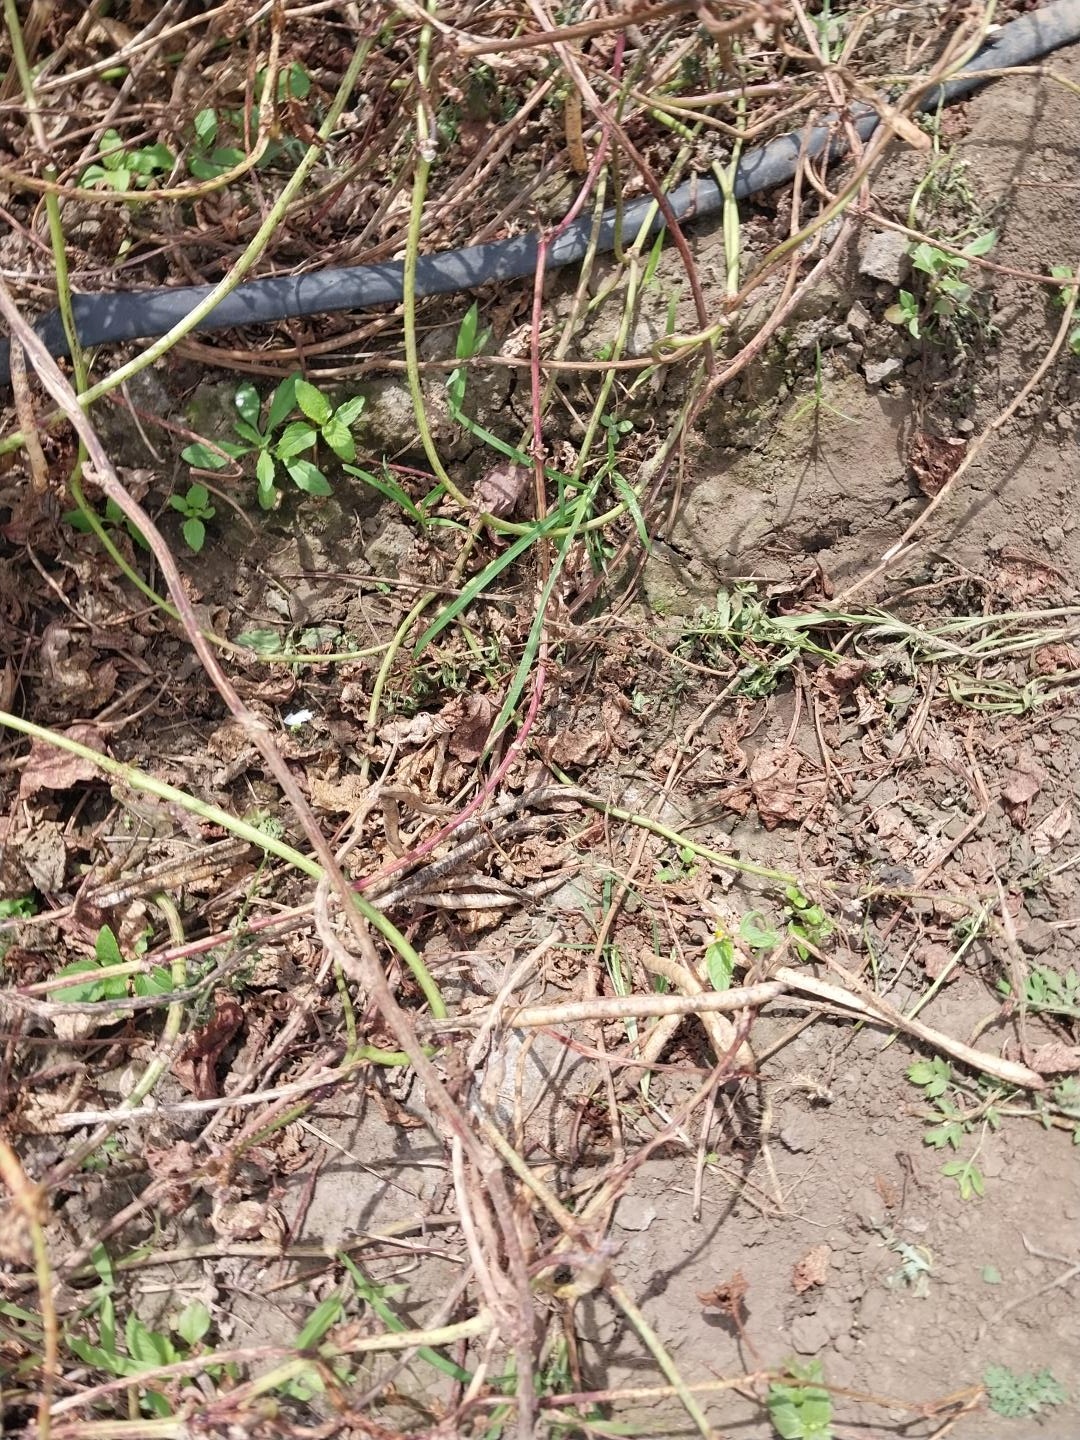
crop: cowpea
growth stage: development pod
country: Tanzania
